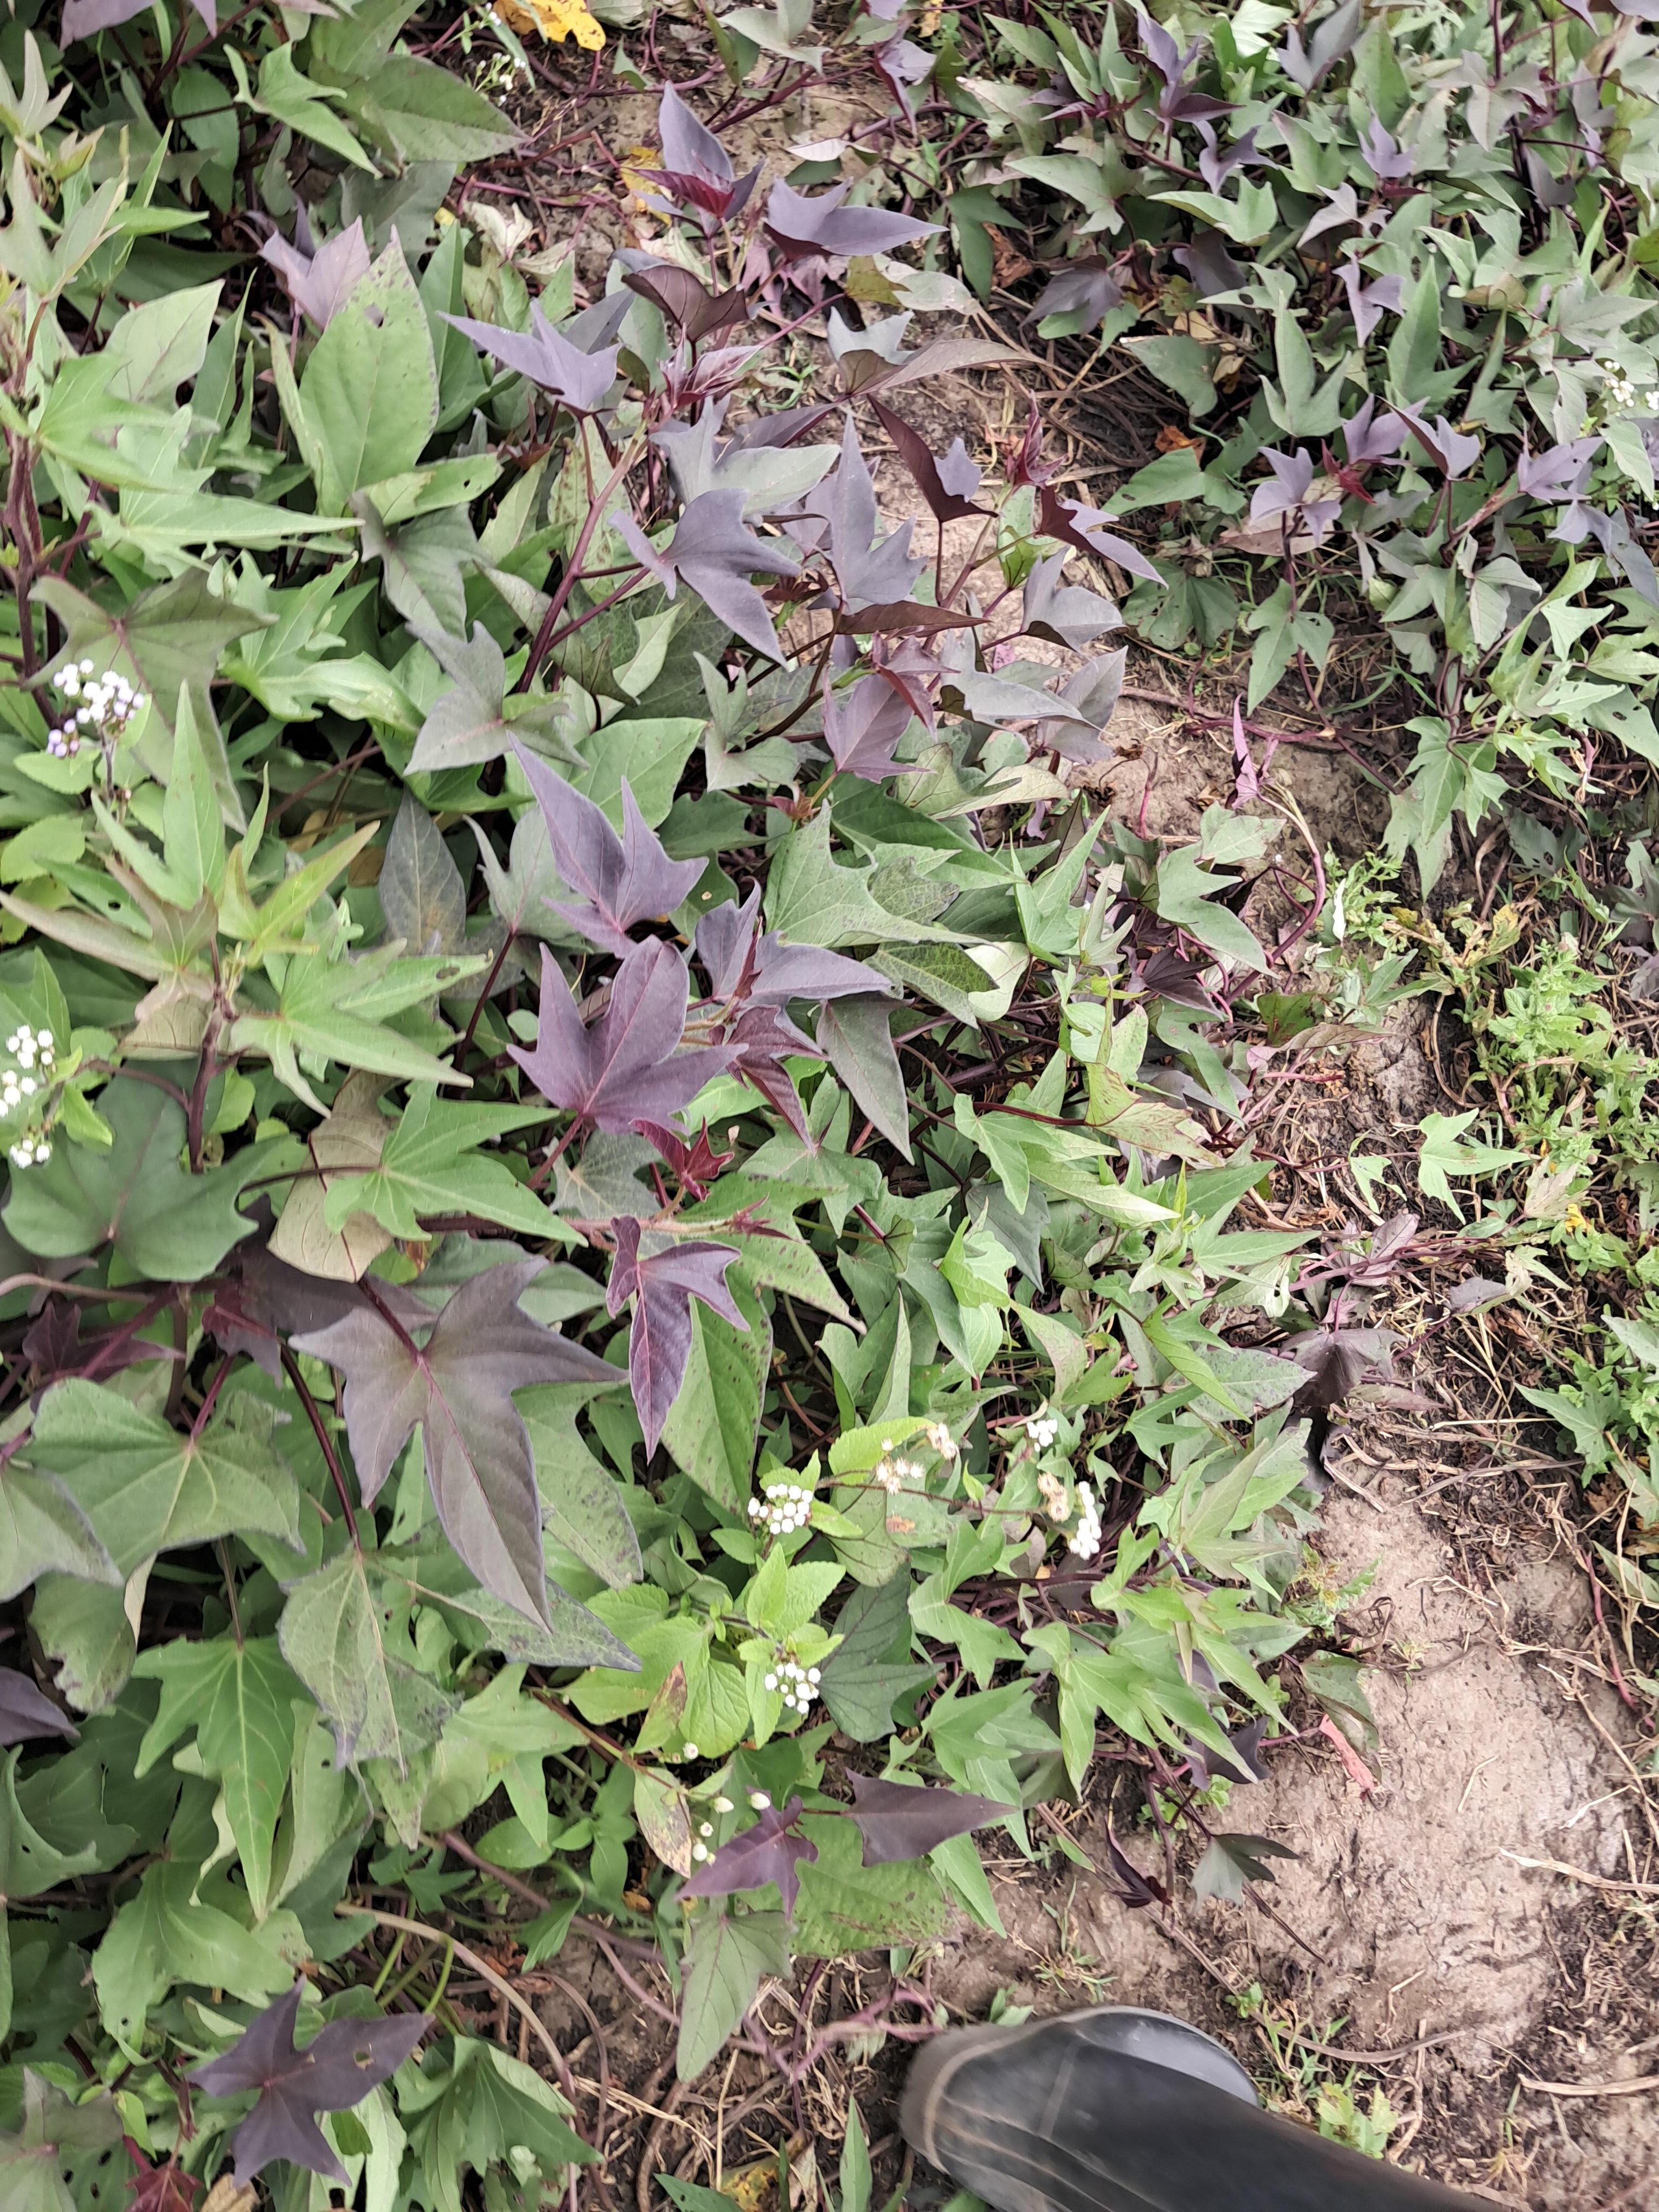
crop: sweet potato
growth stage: flowering
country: Tanzania
